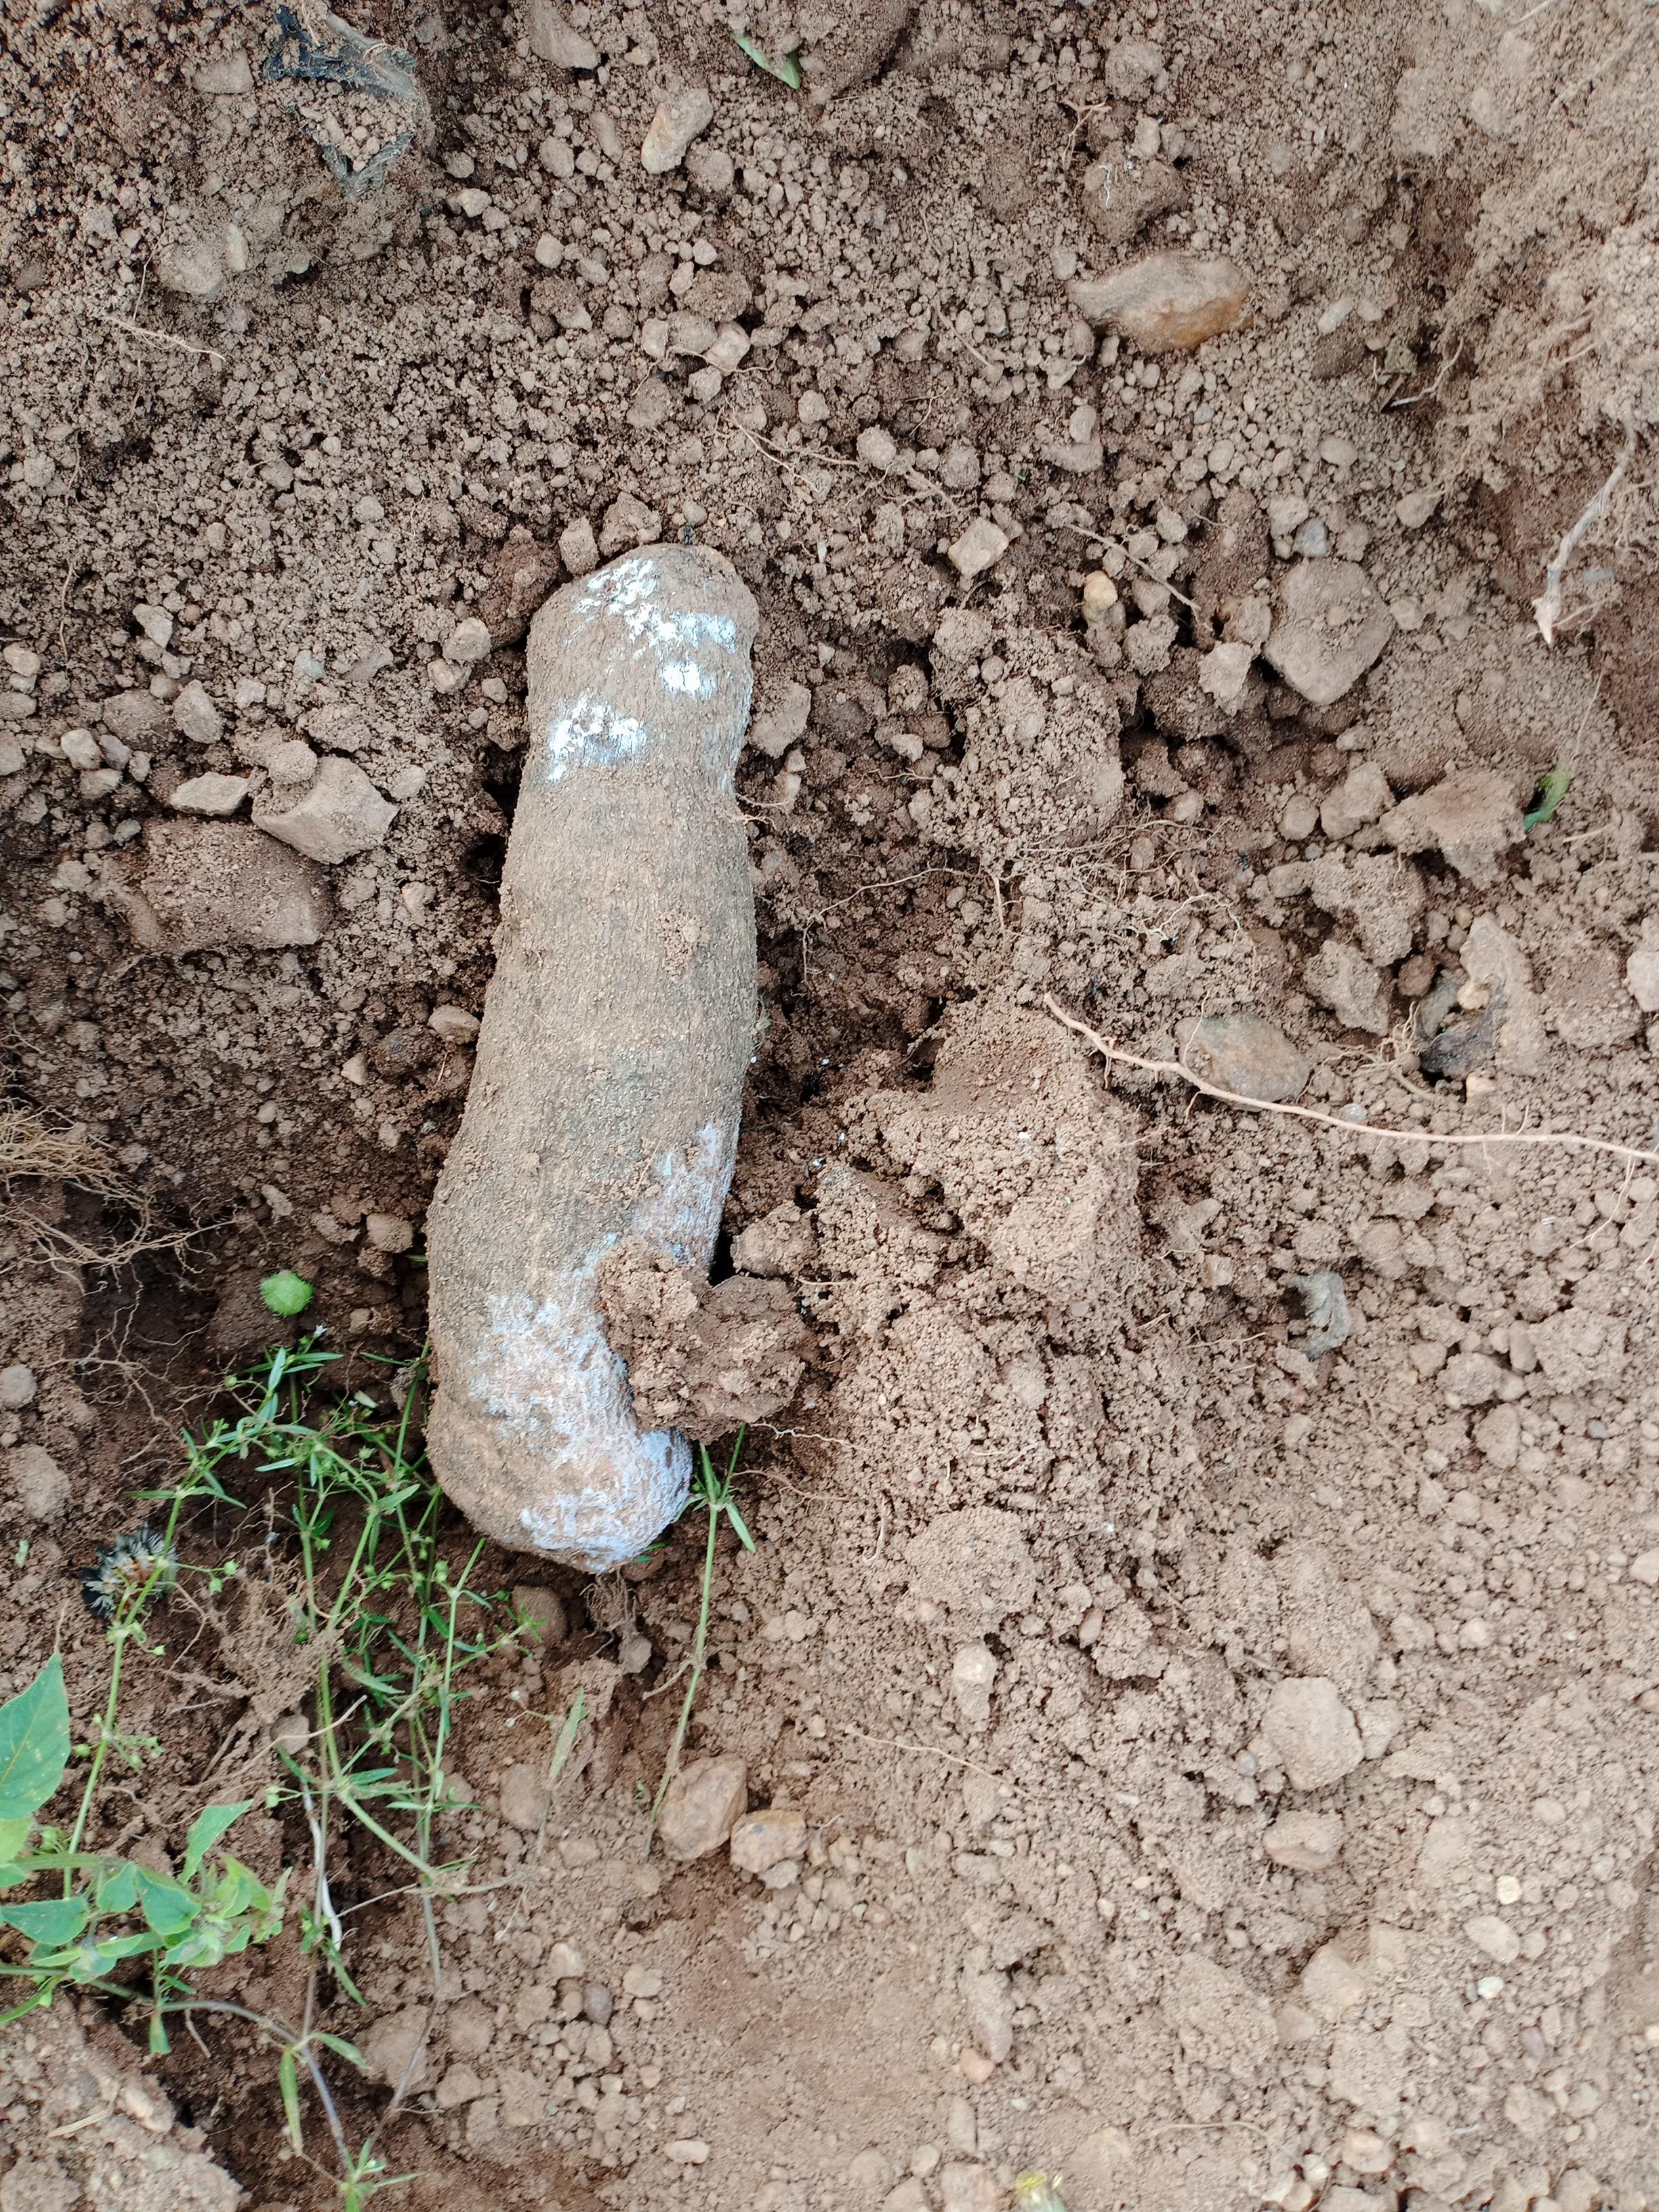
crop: yam
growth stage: harvest
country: Nigeria
